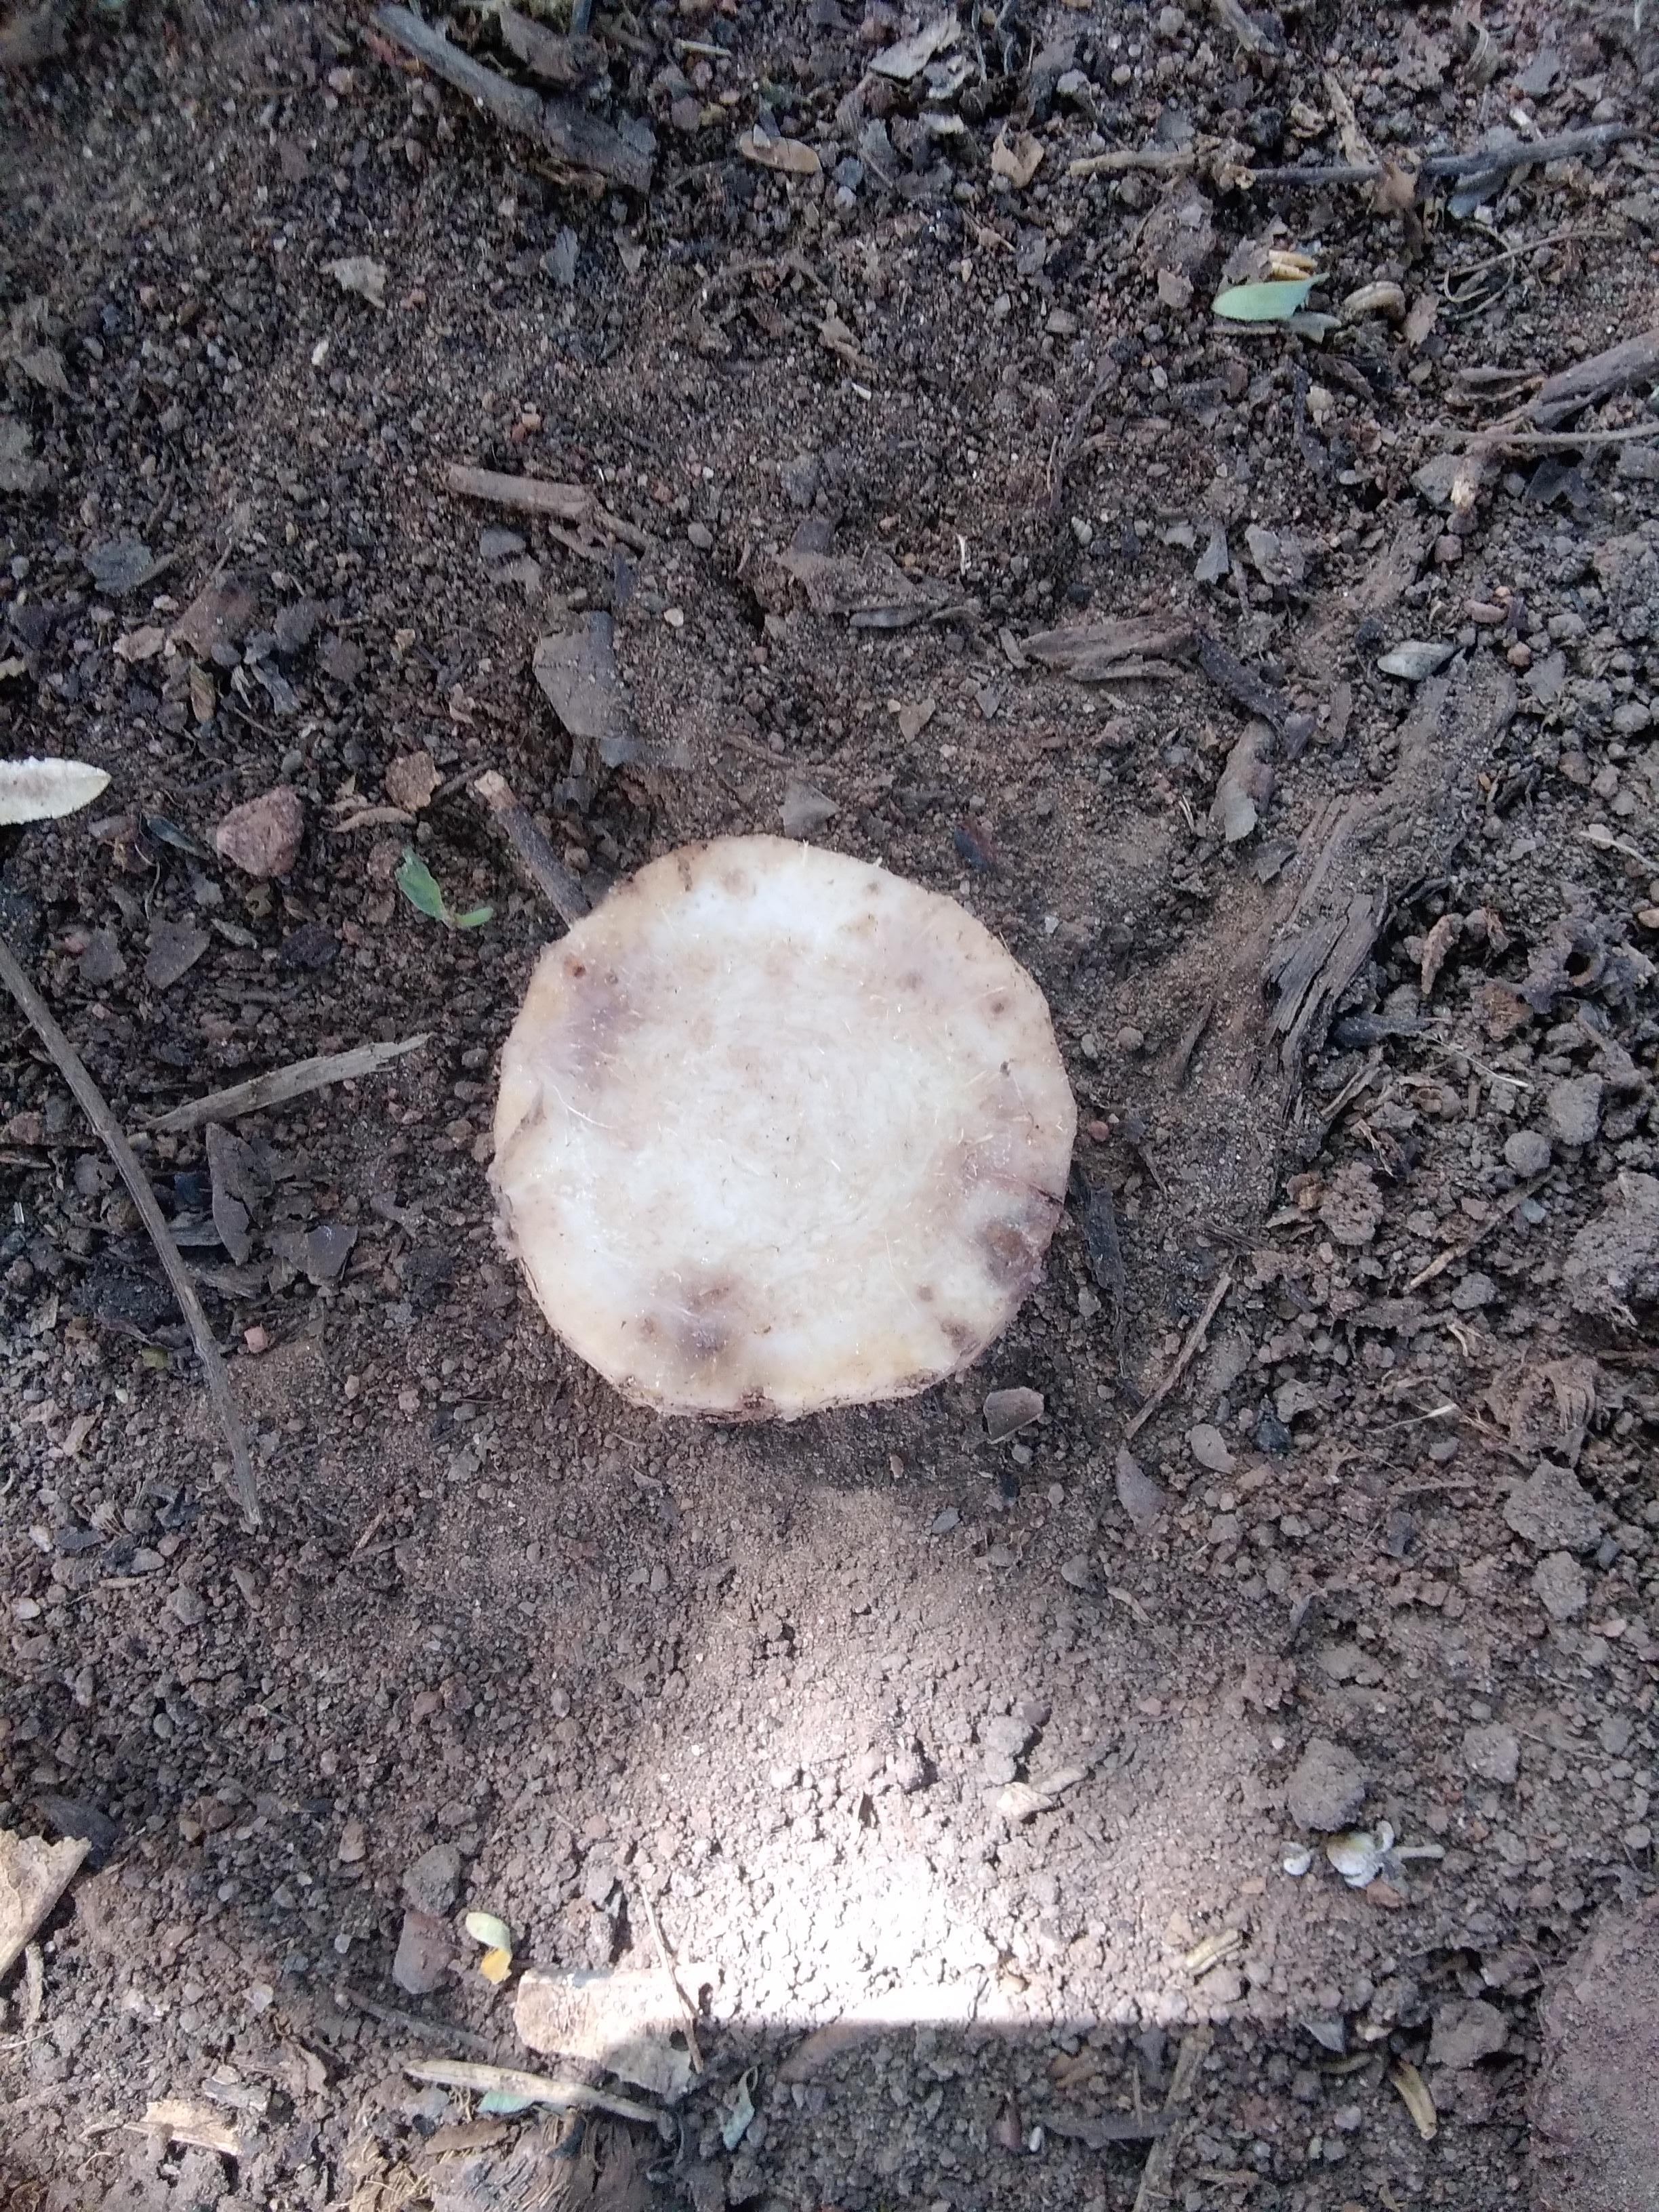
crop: banana
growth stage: vegetative
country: Tanzania
